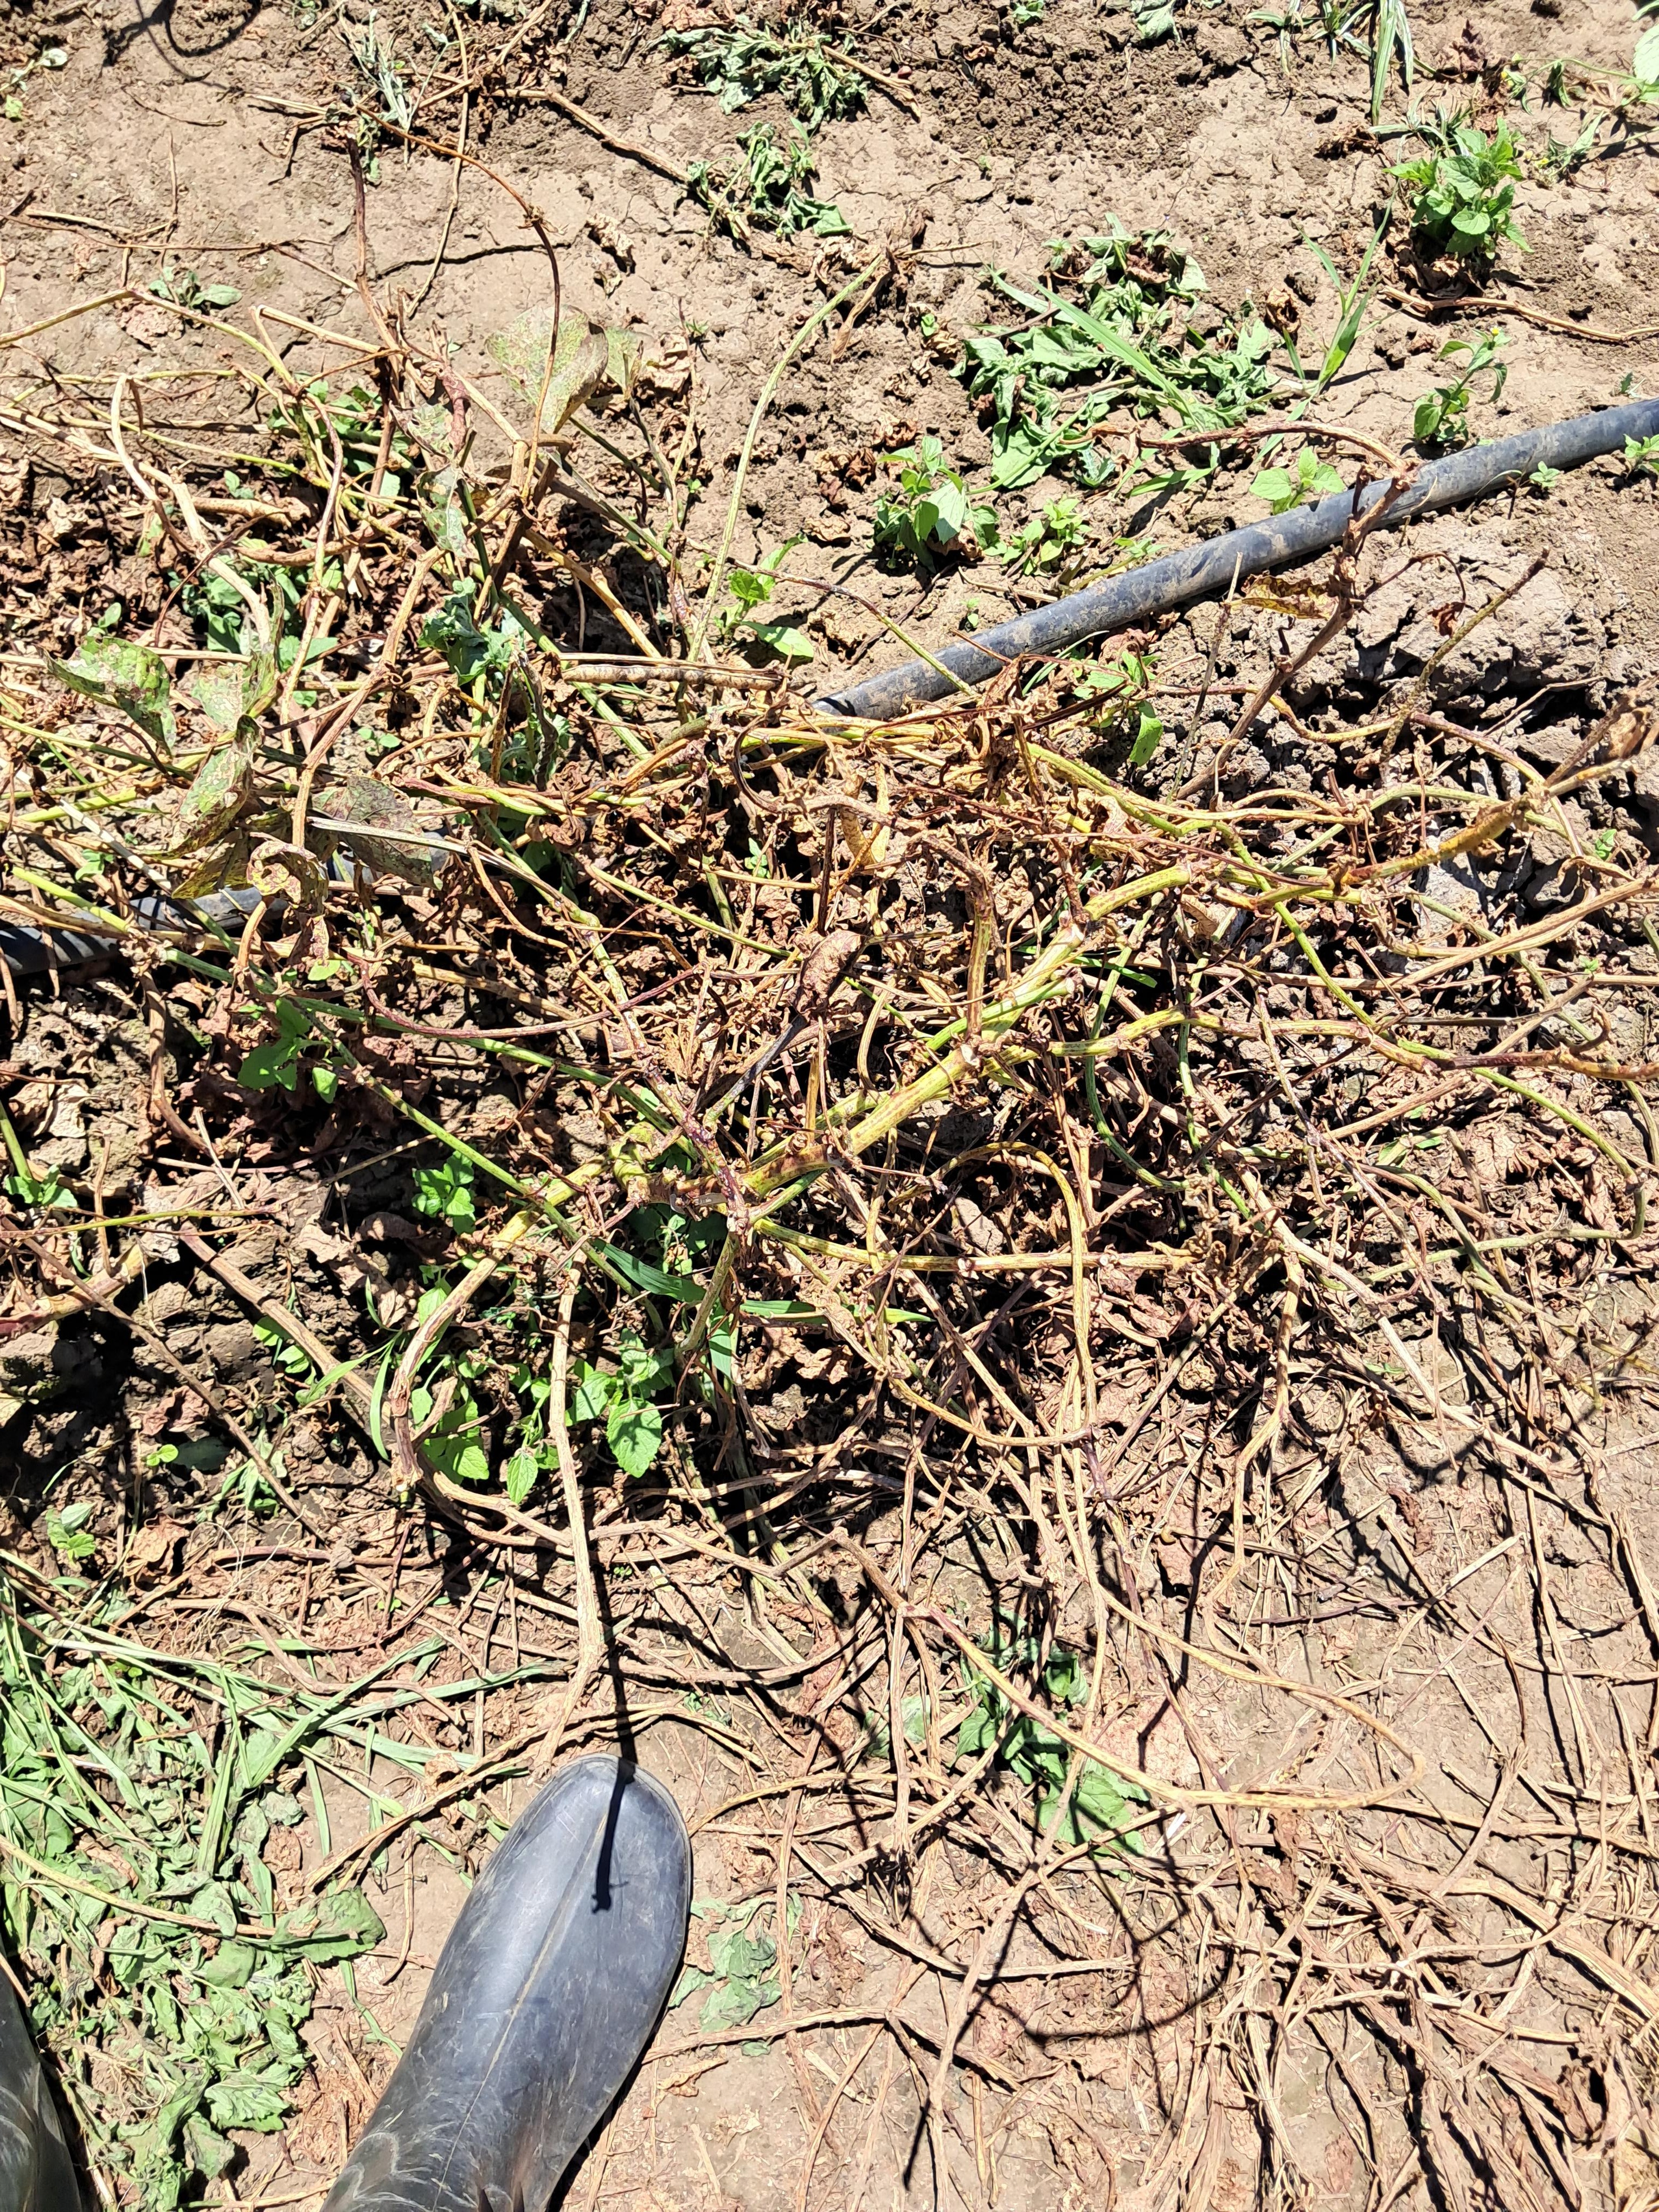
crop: cowpea
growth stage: development pod
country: Tanzania
